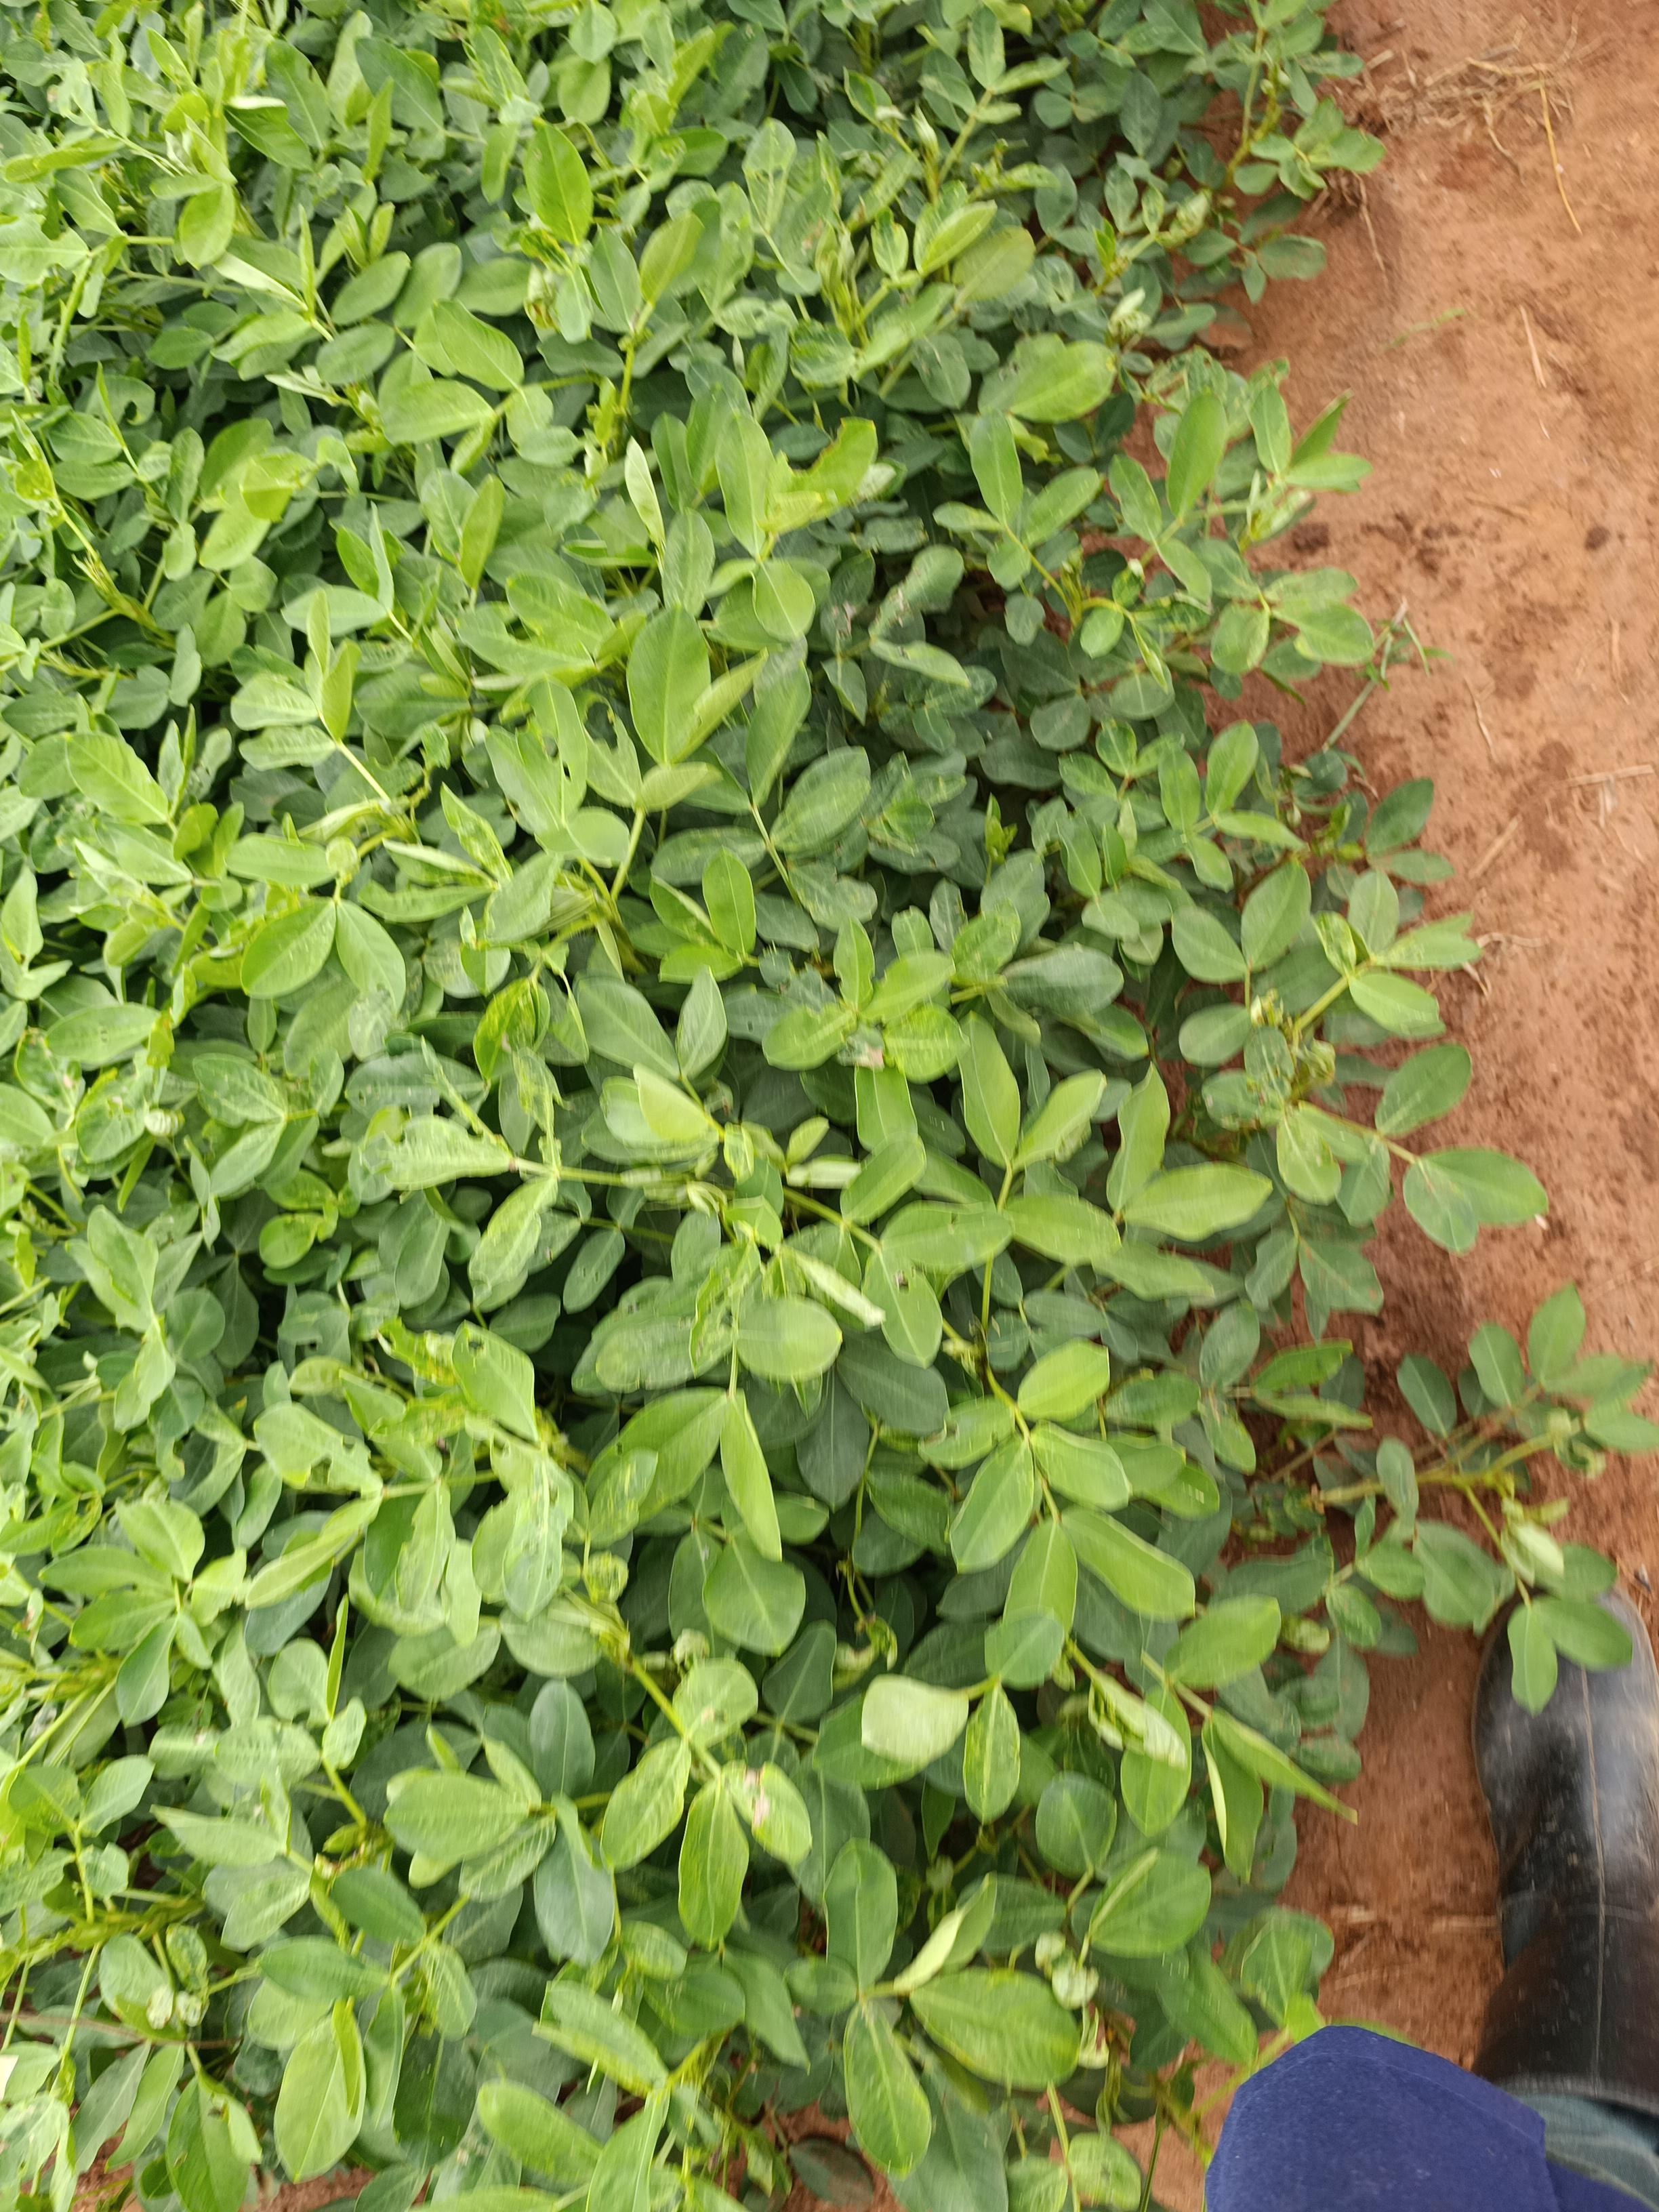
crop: groundnut
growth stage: pegging
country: Kenya
